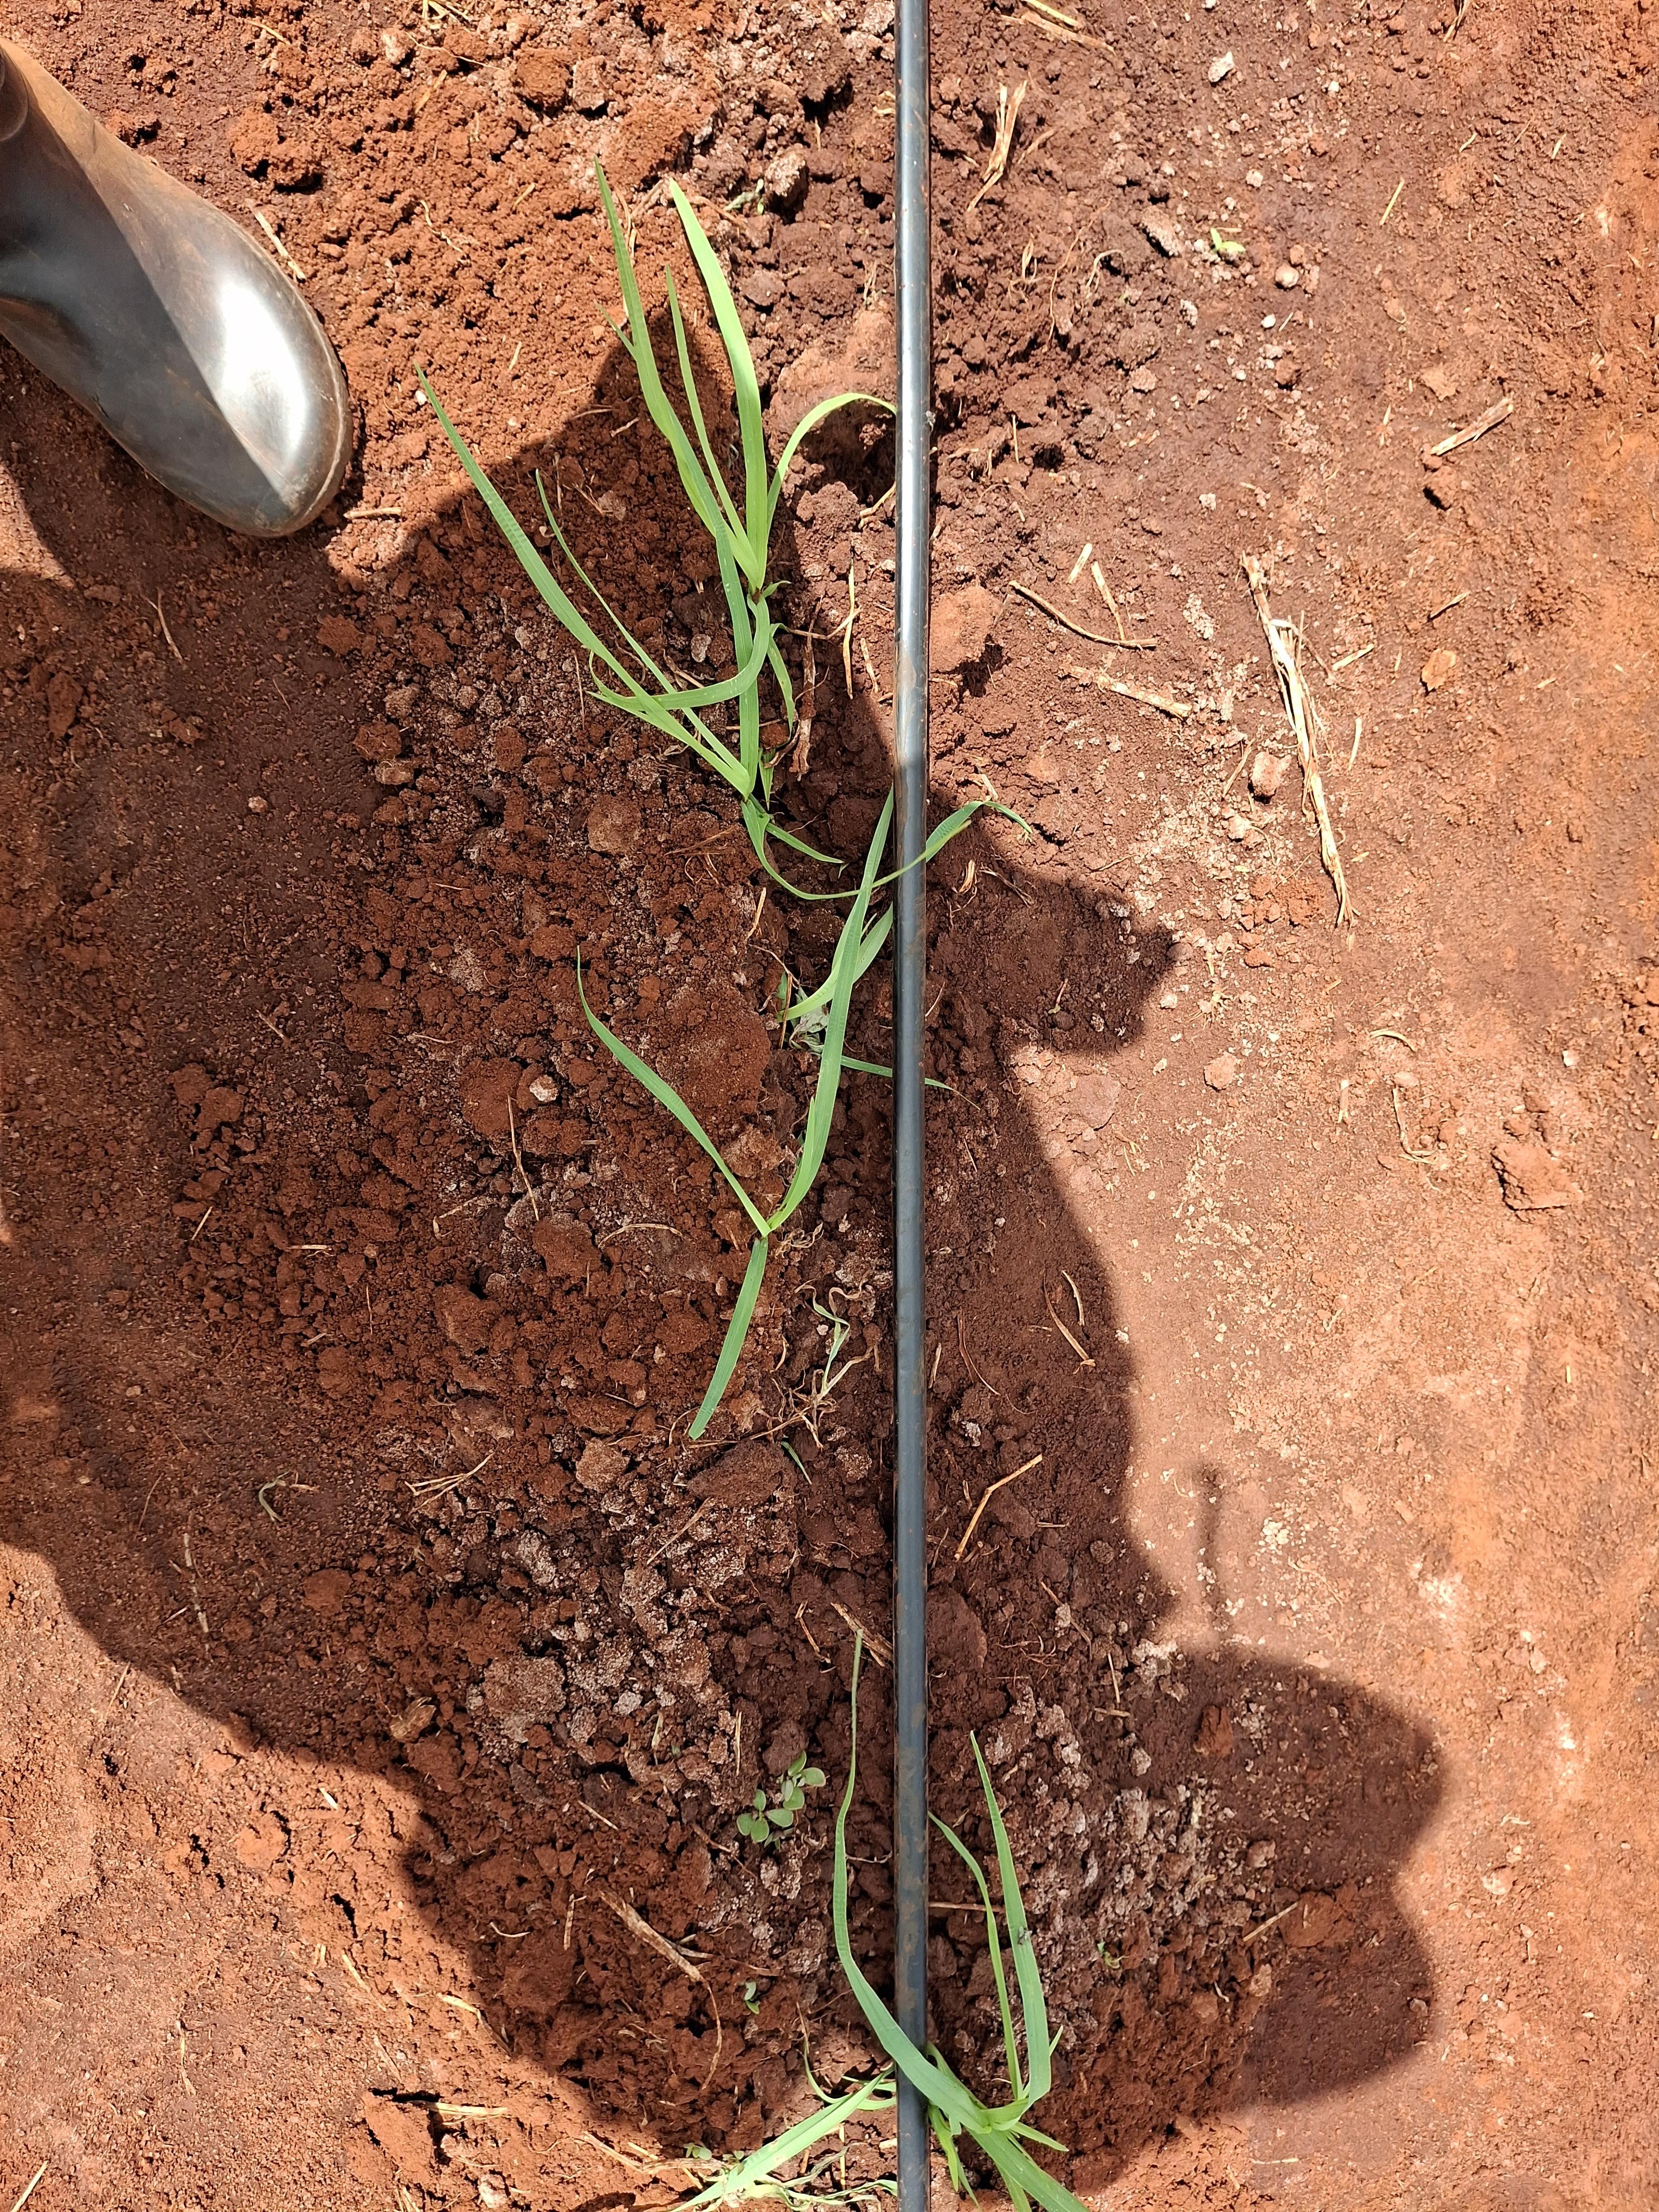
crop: finger millet
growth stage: vegetative
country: Kenya
